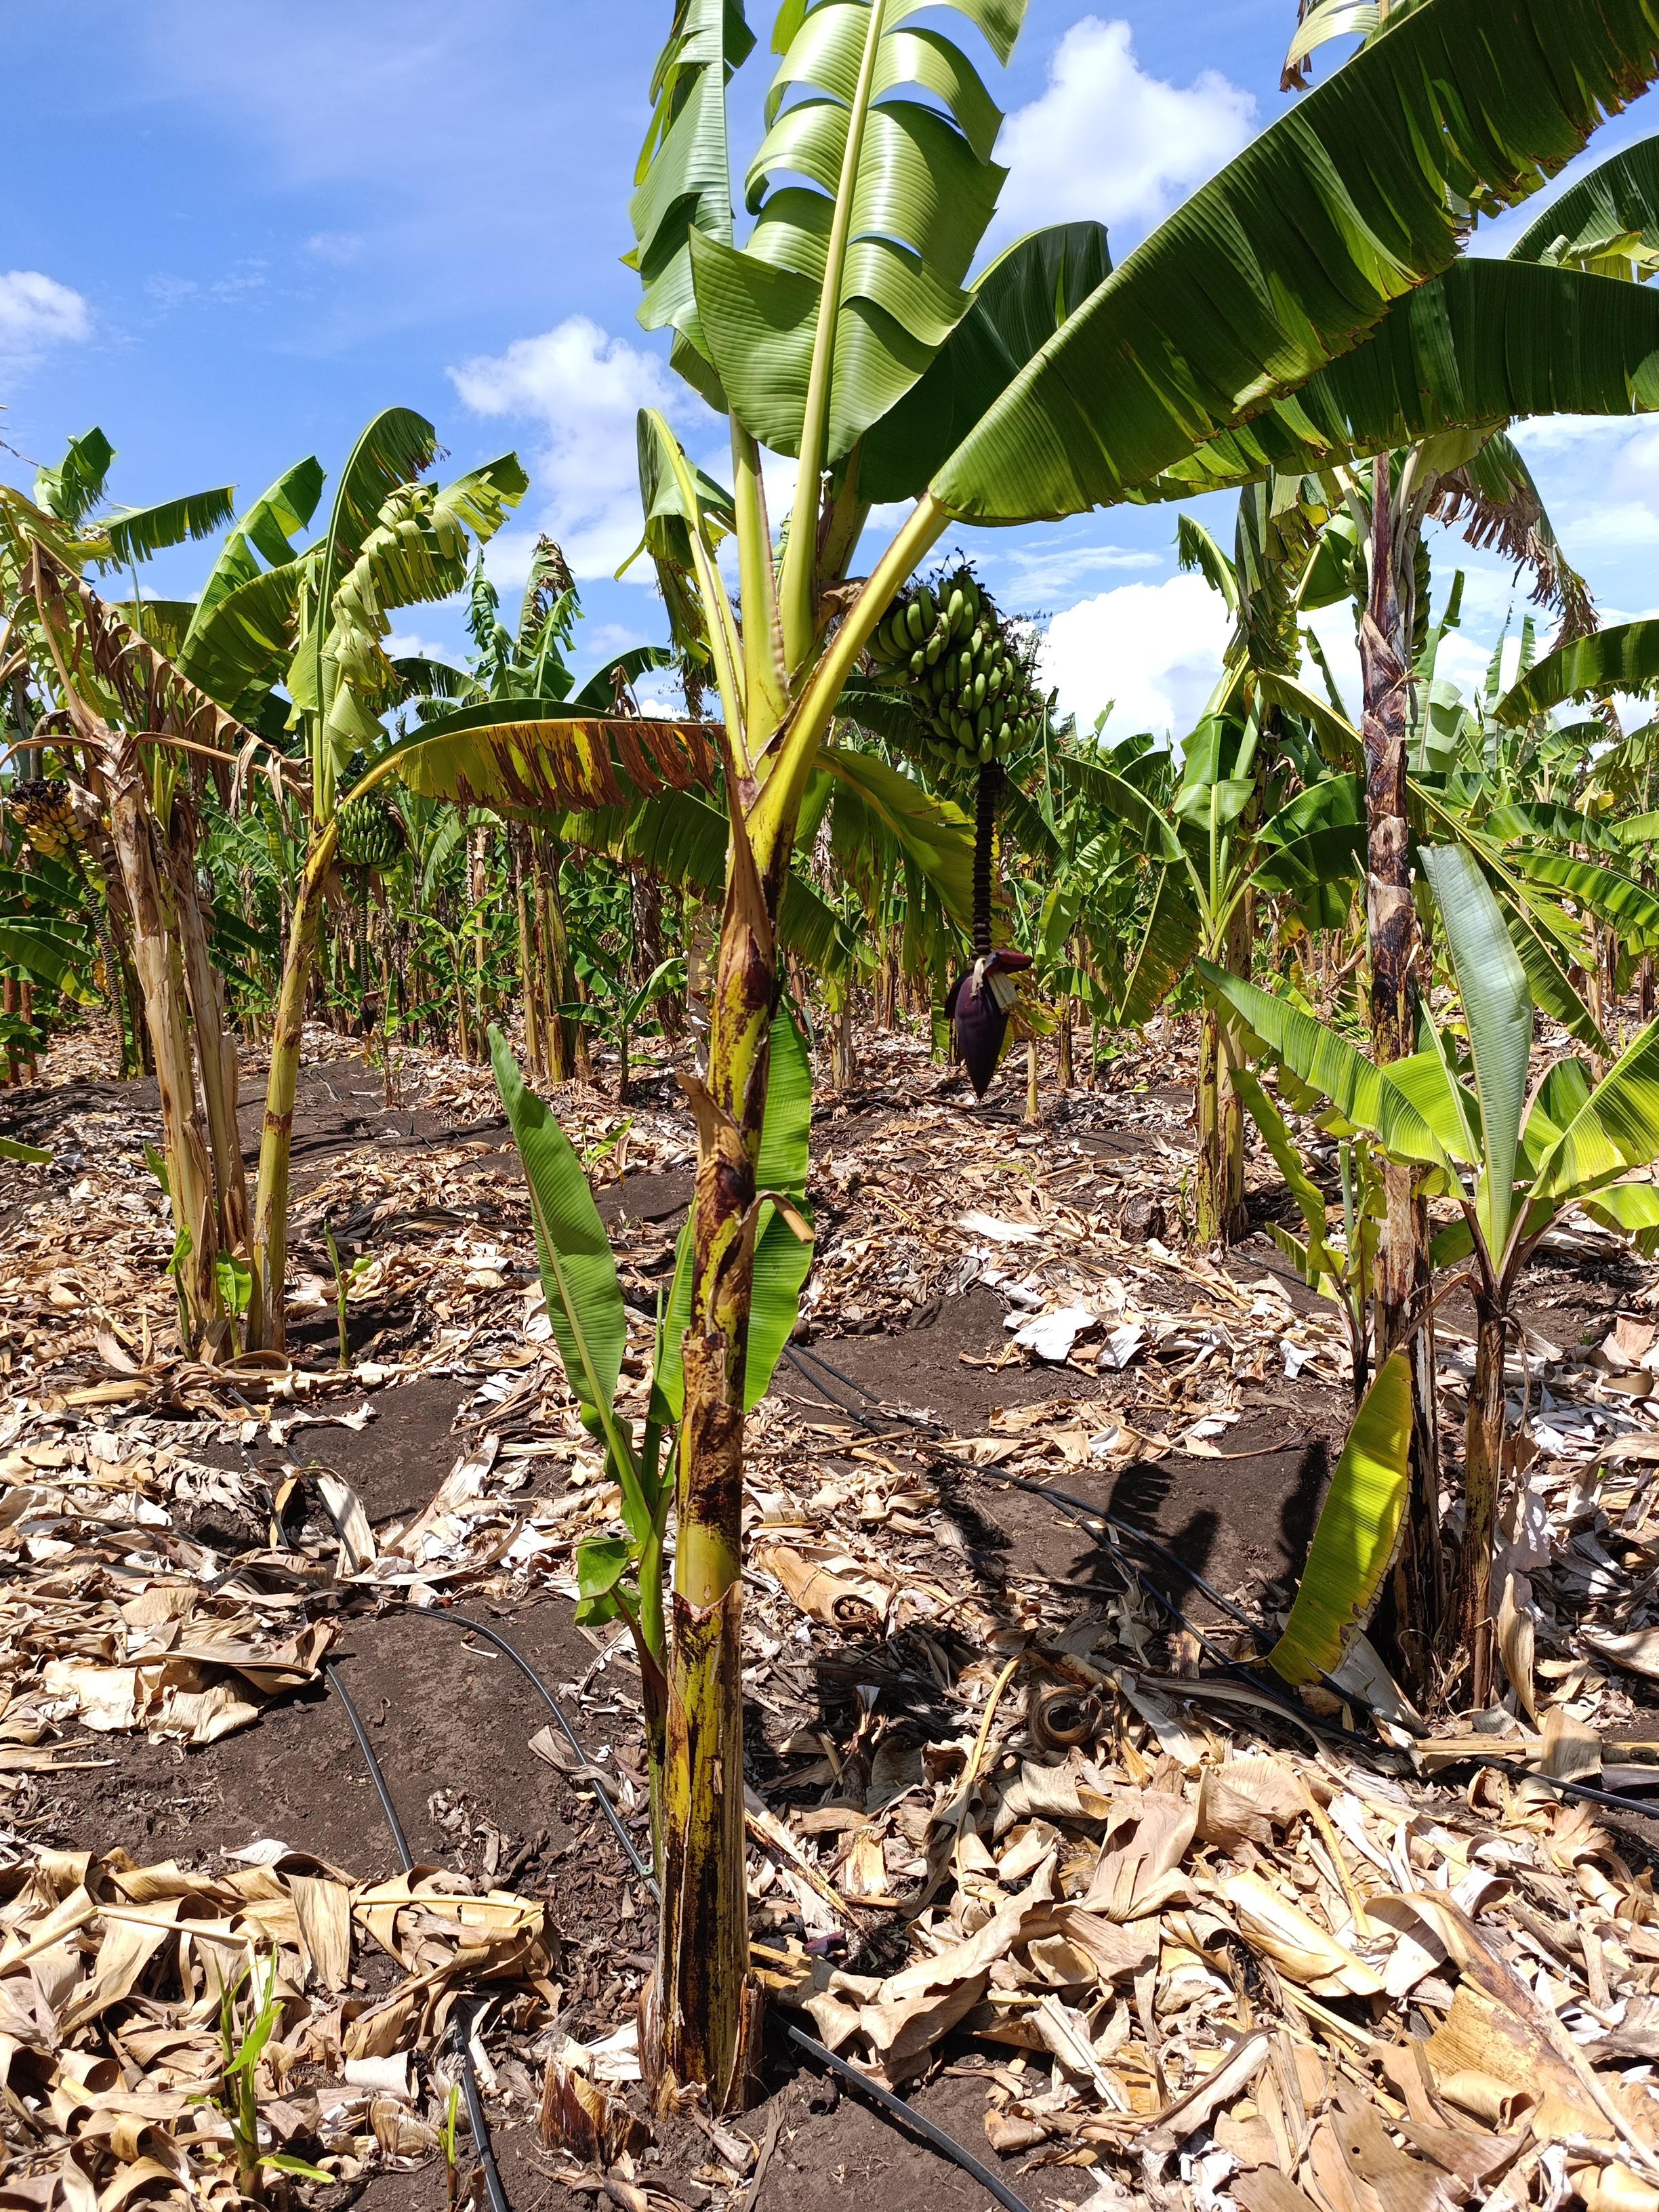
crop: banana
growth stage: development fruit
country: Tanzania
